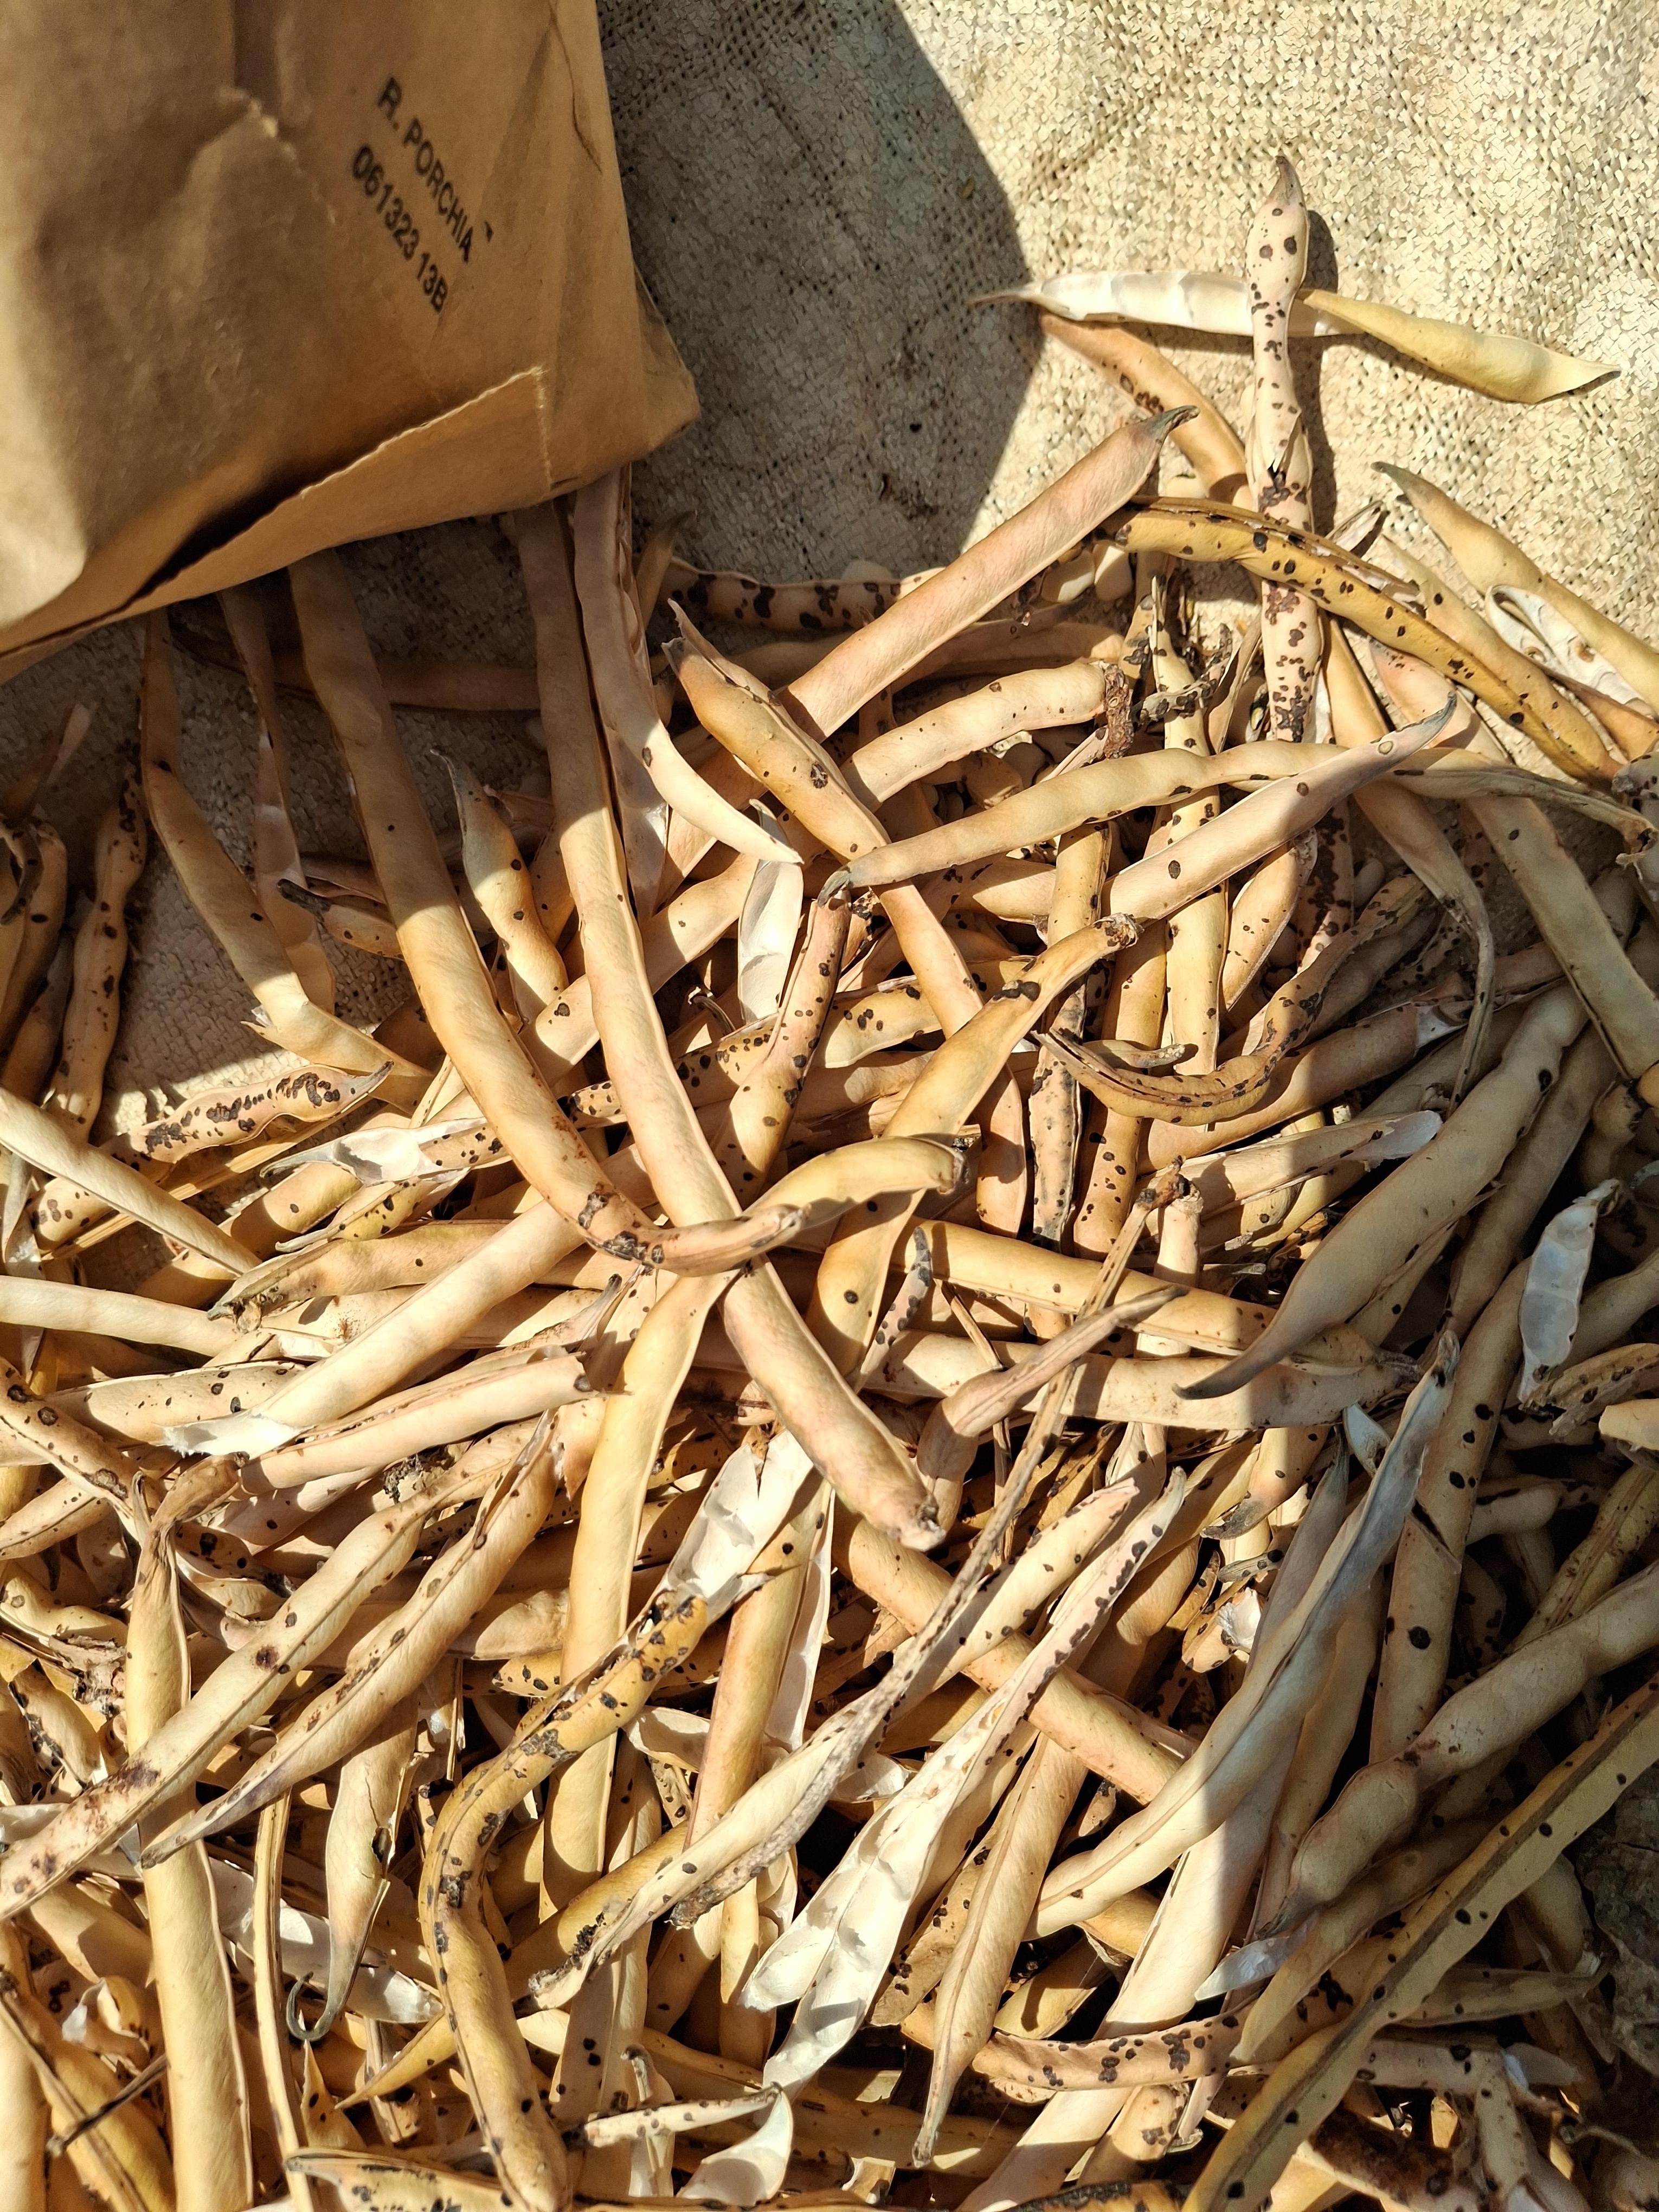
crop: cowpea
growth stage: harvest
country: Nigeria
